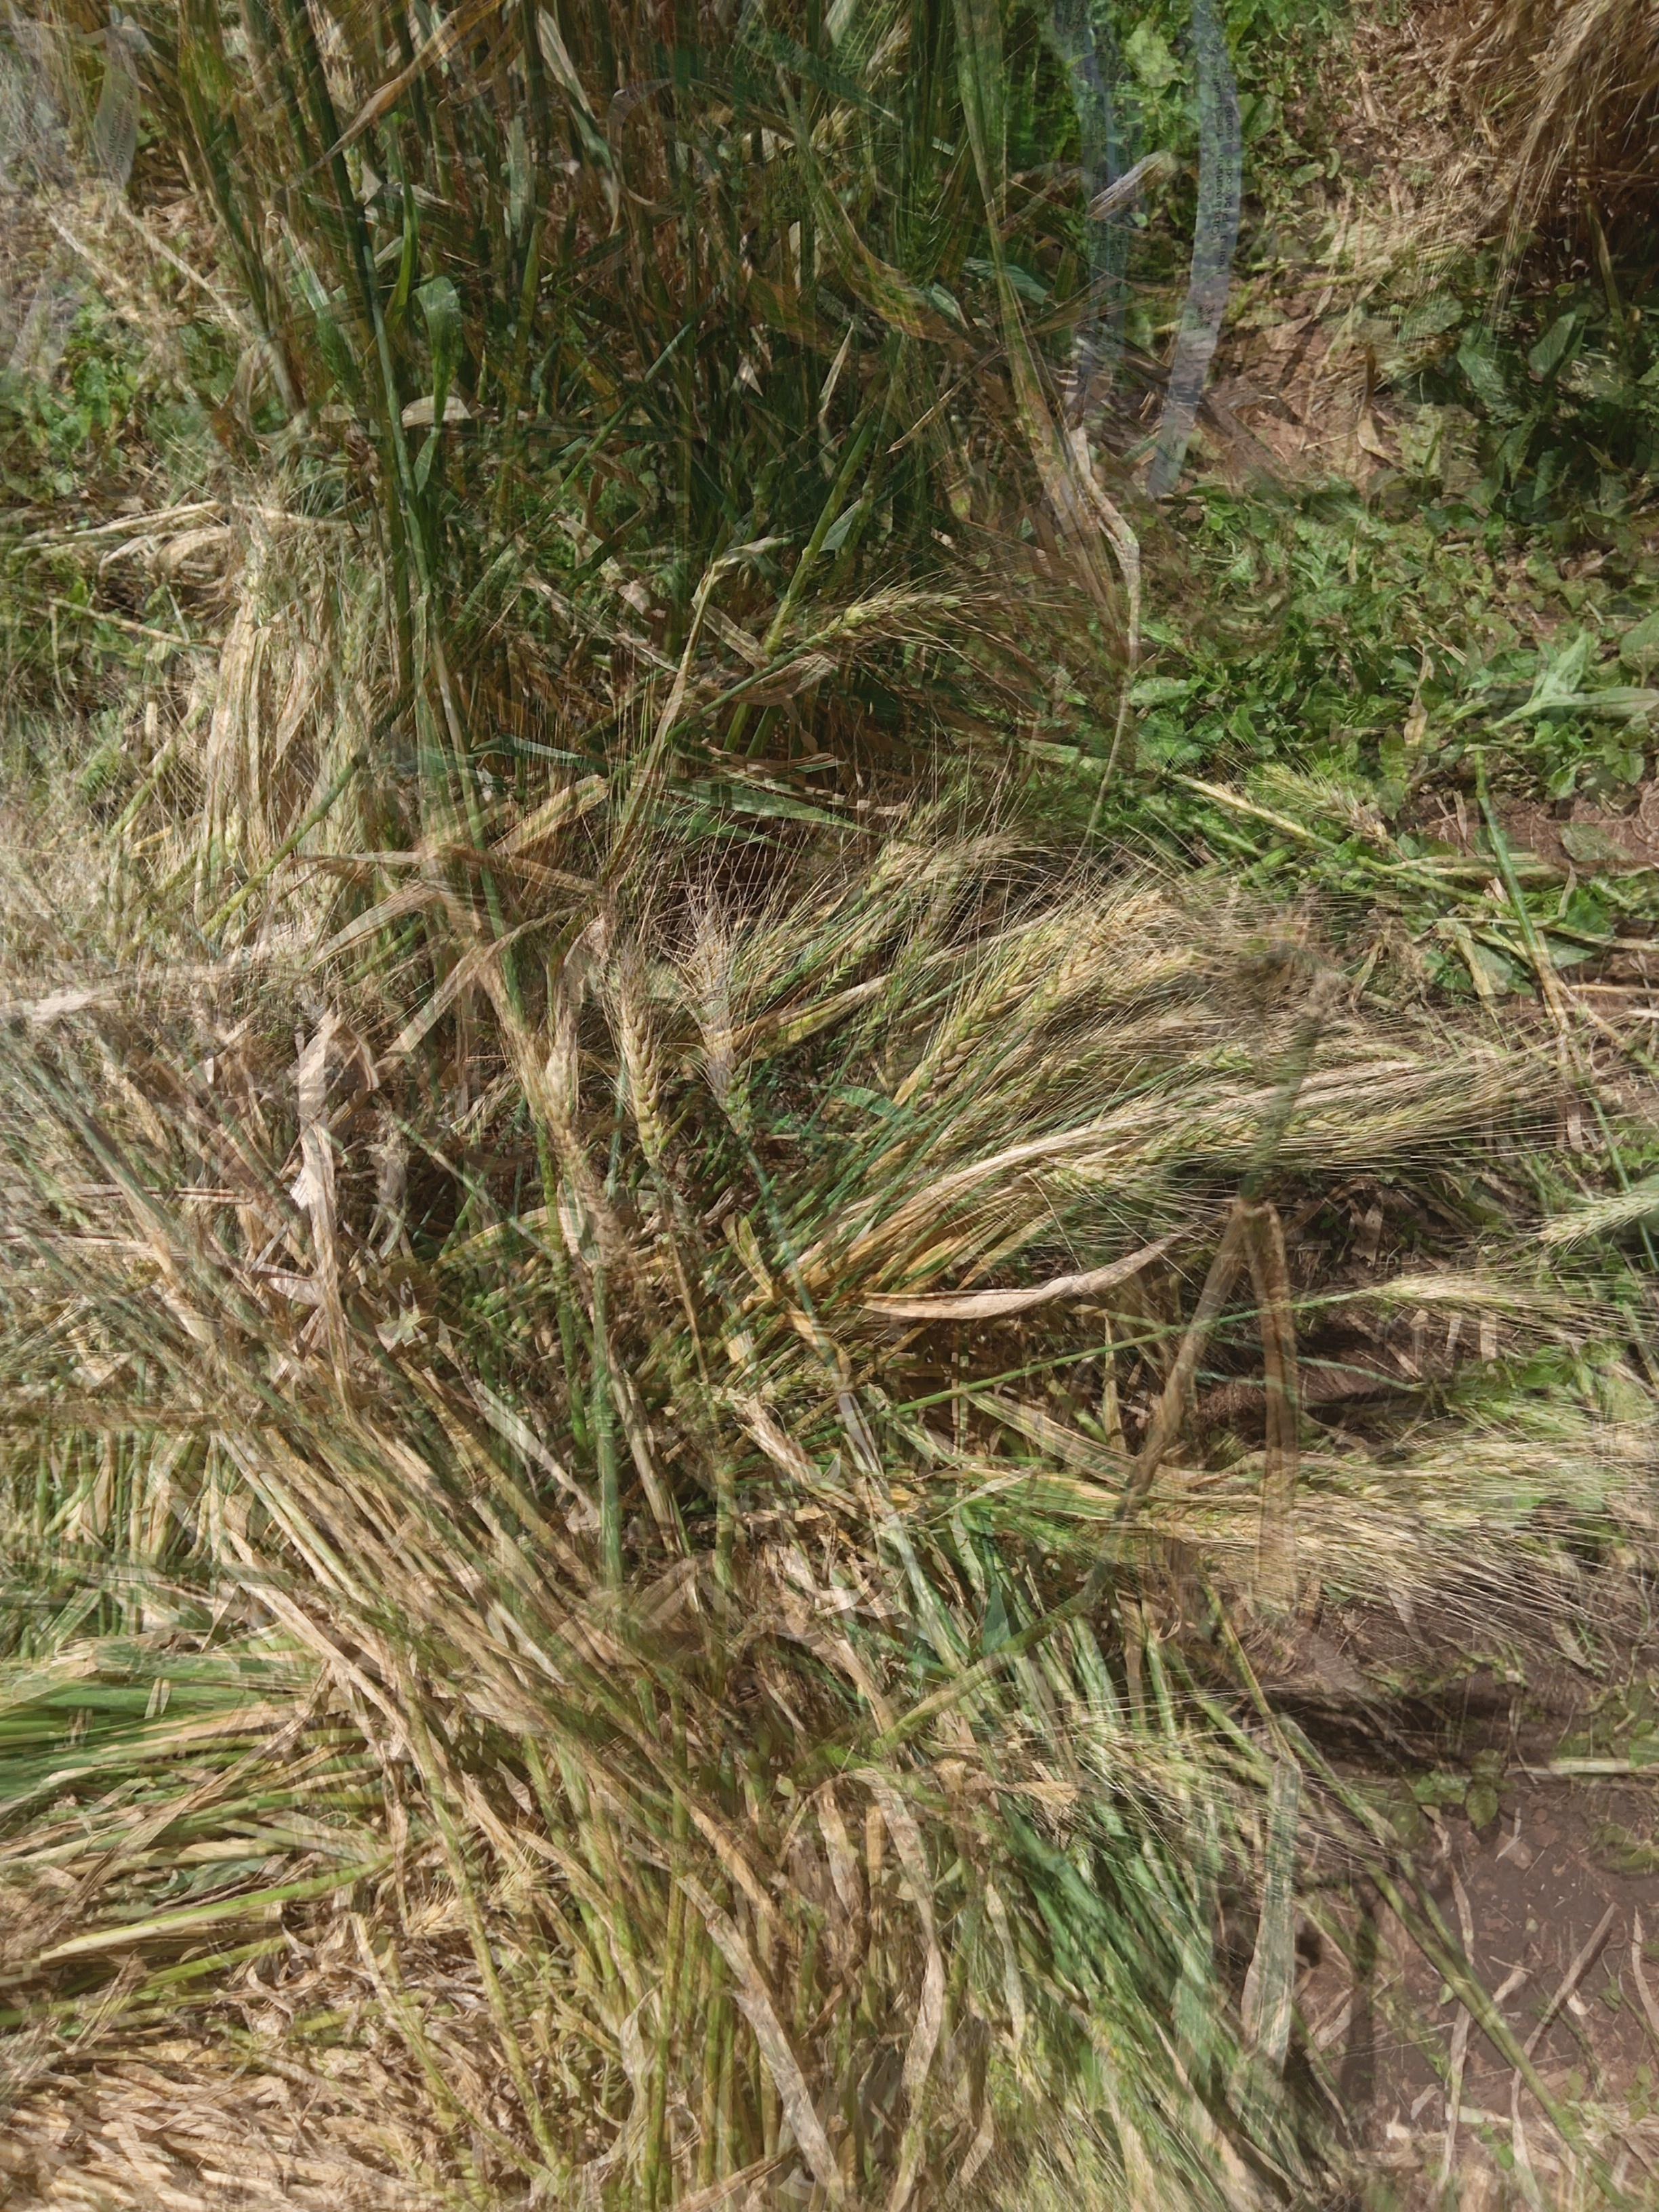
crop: wheat
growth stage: maturity
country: Kenya
